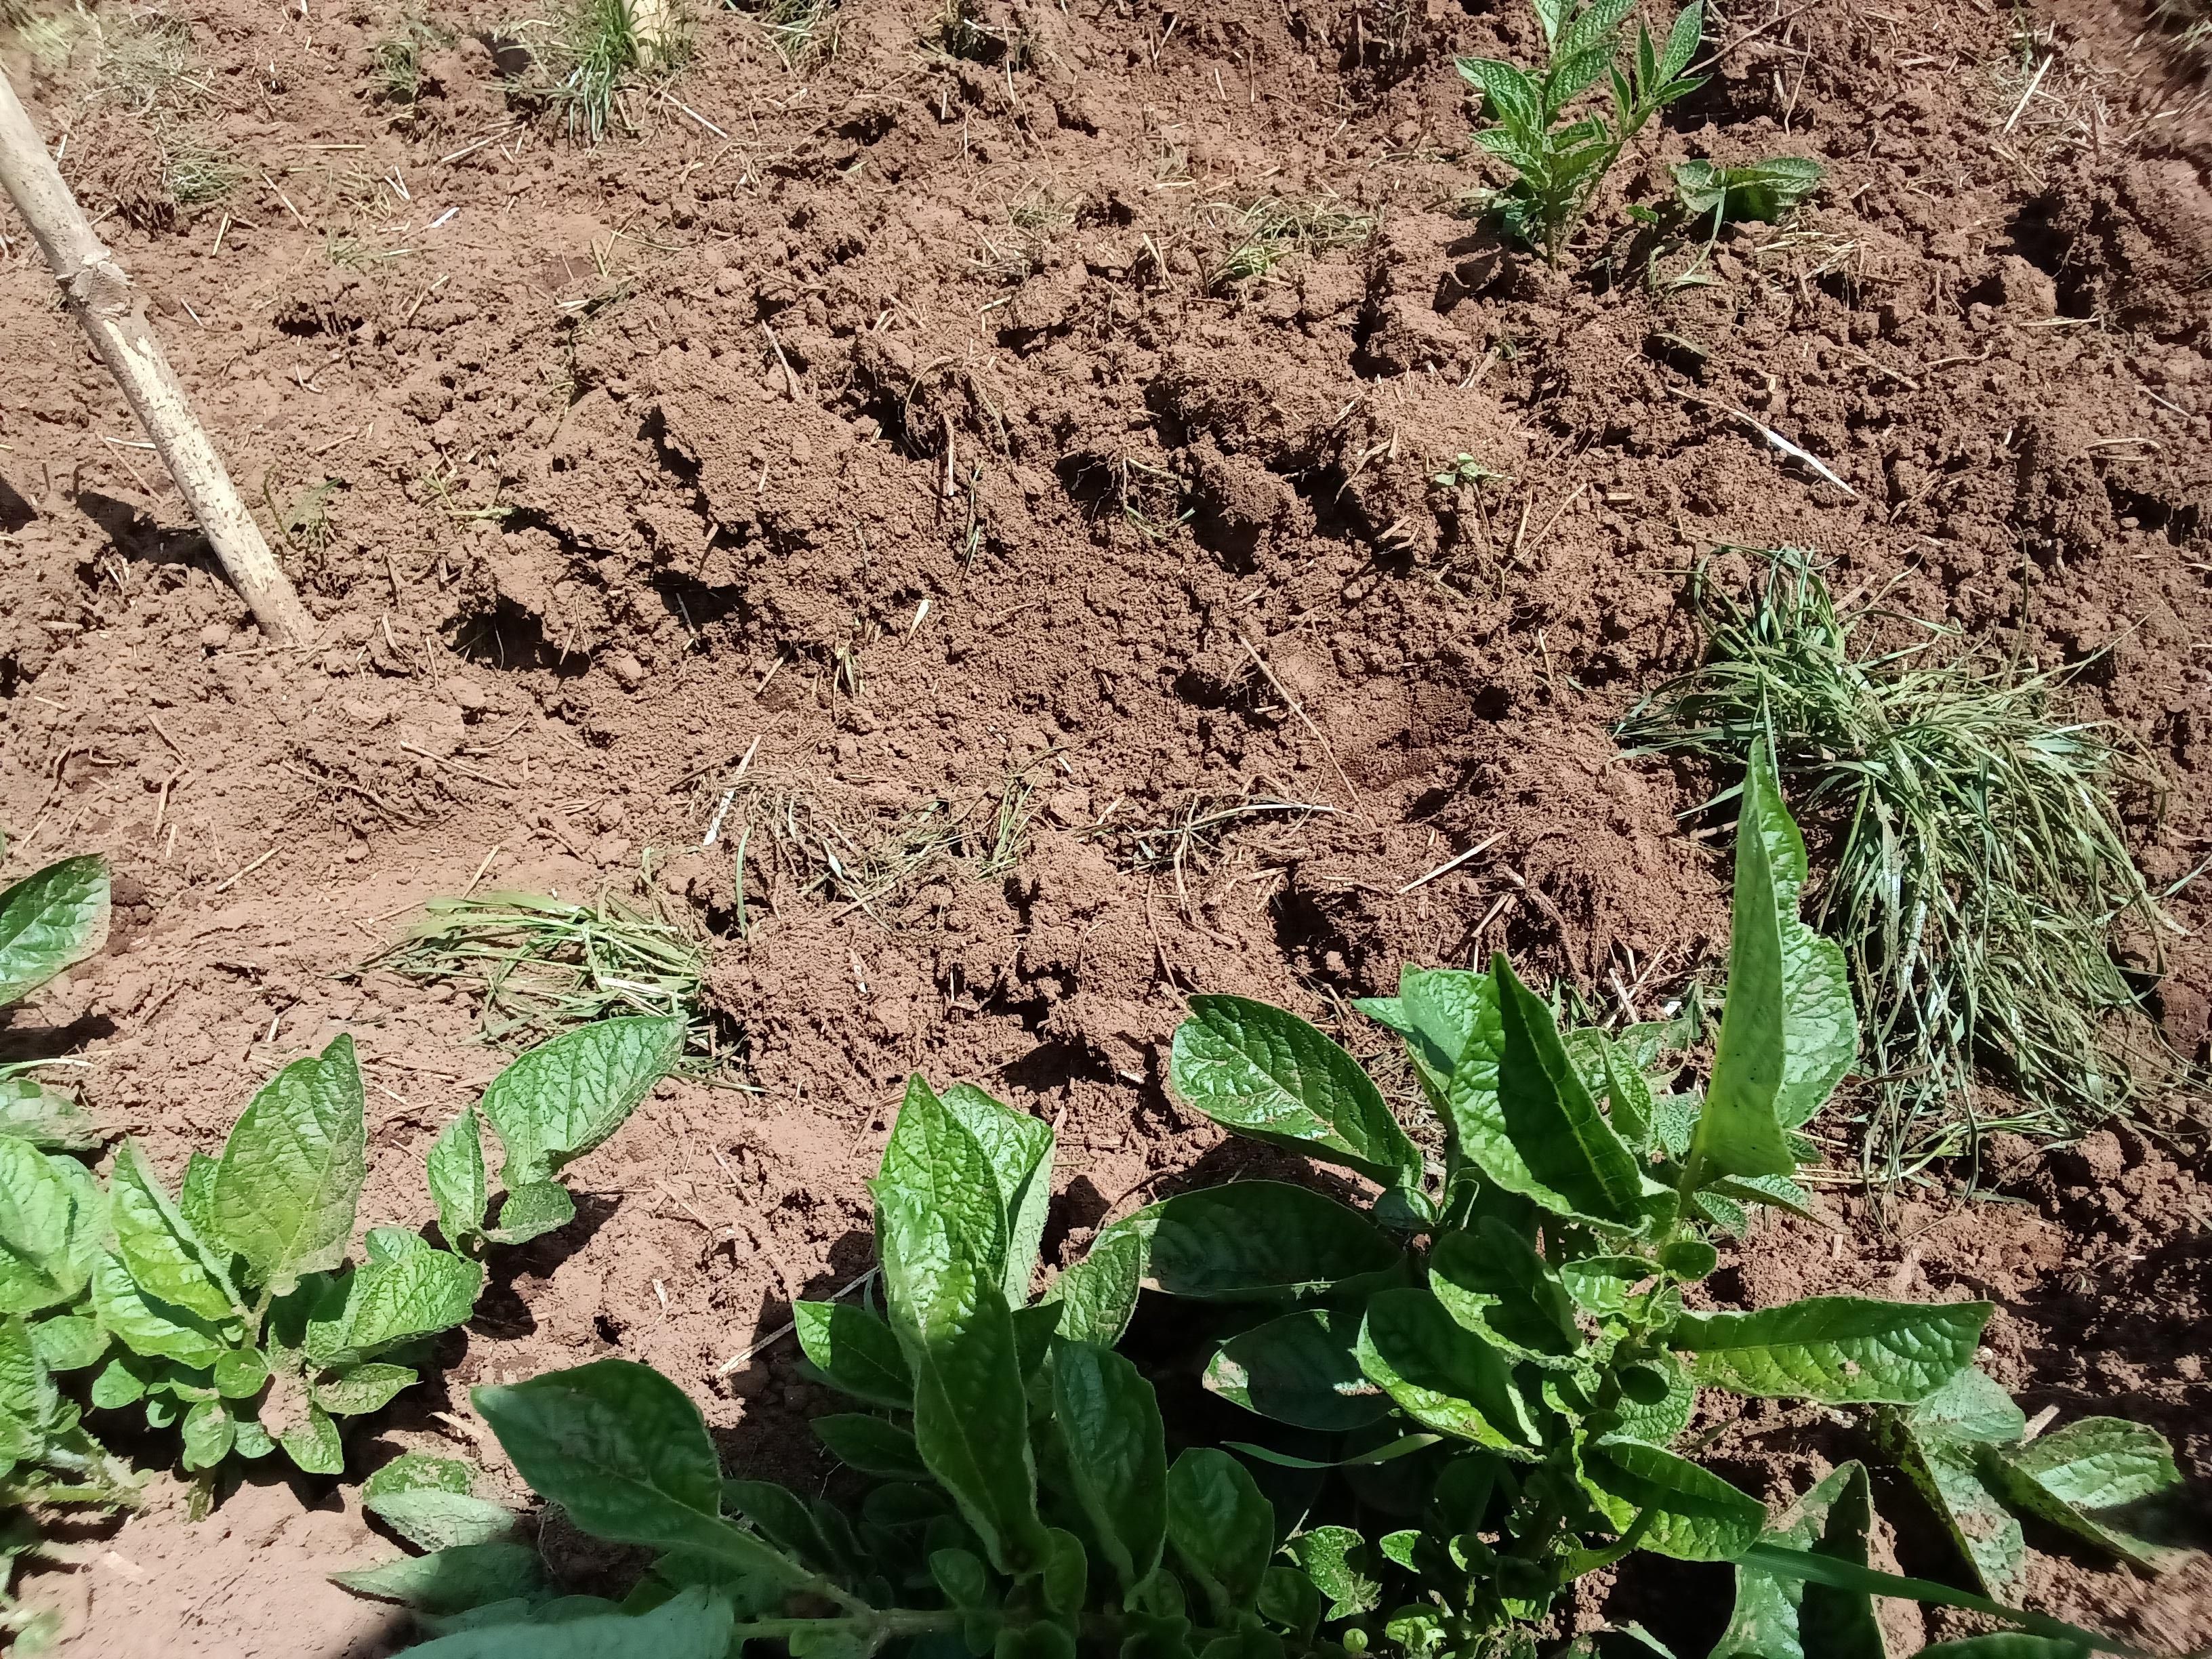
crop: potato
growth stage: vegetative
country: Kenya
